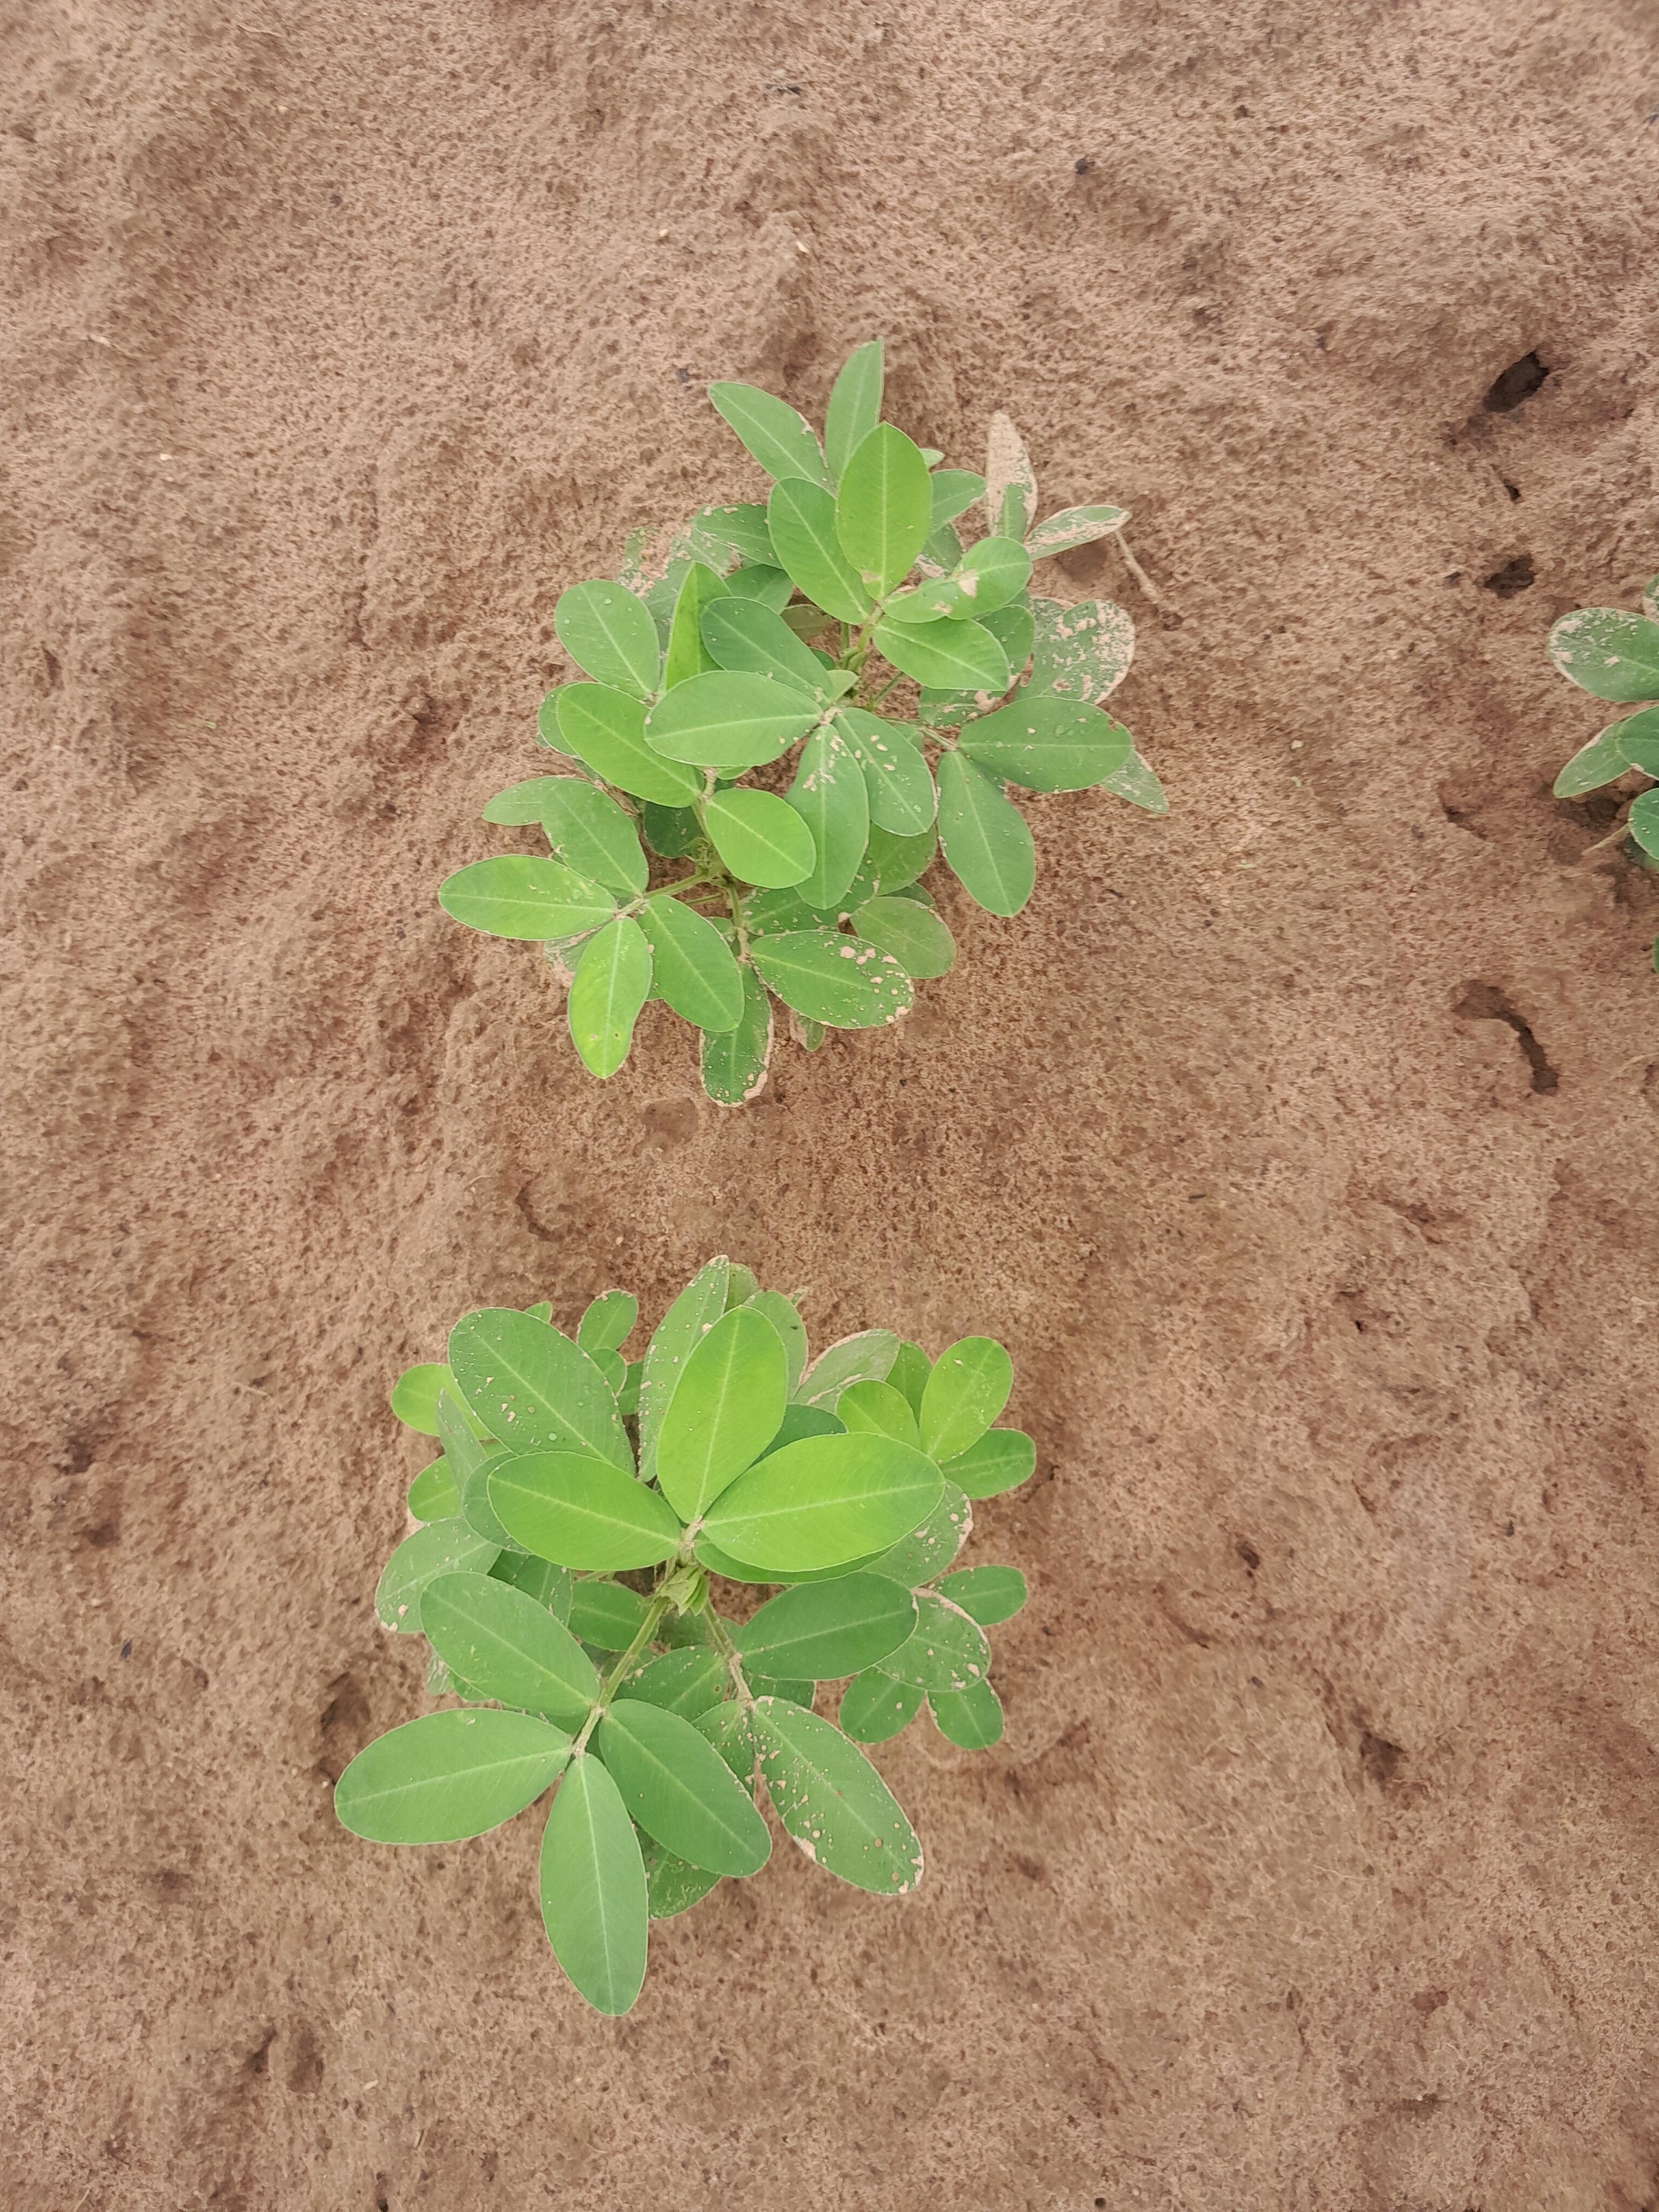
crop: groundnut
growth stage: flowering
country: Senegal
